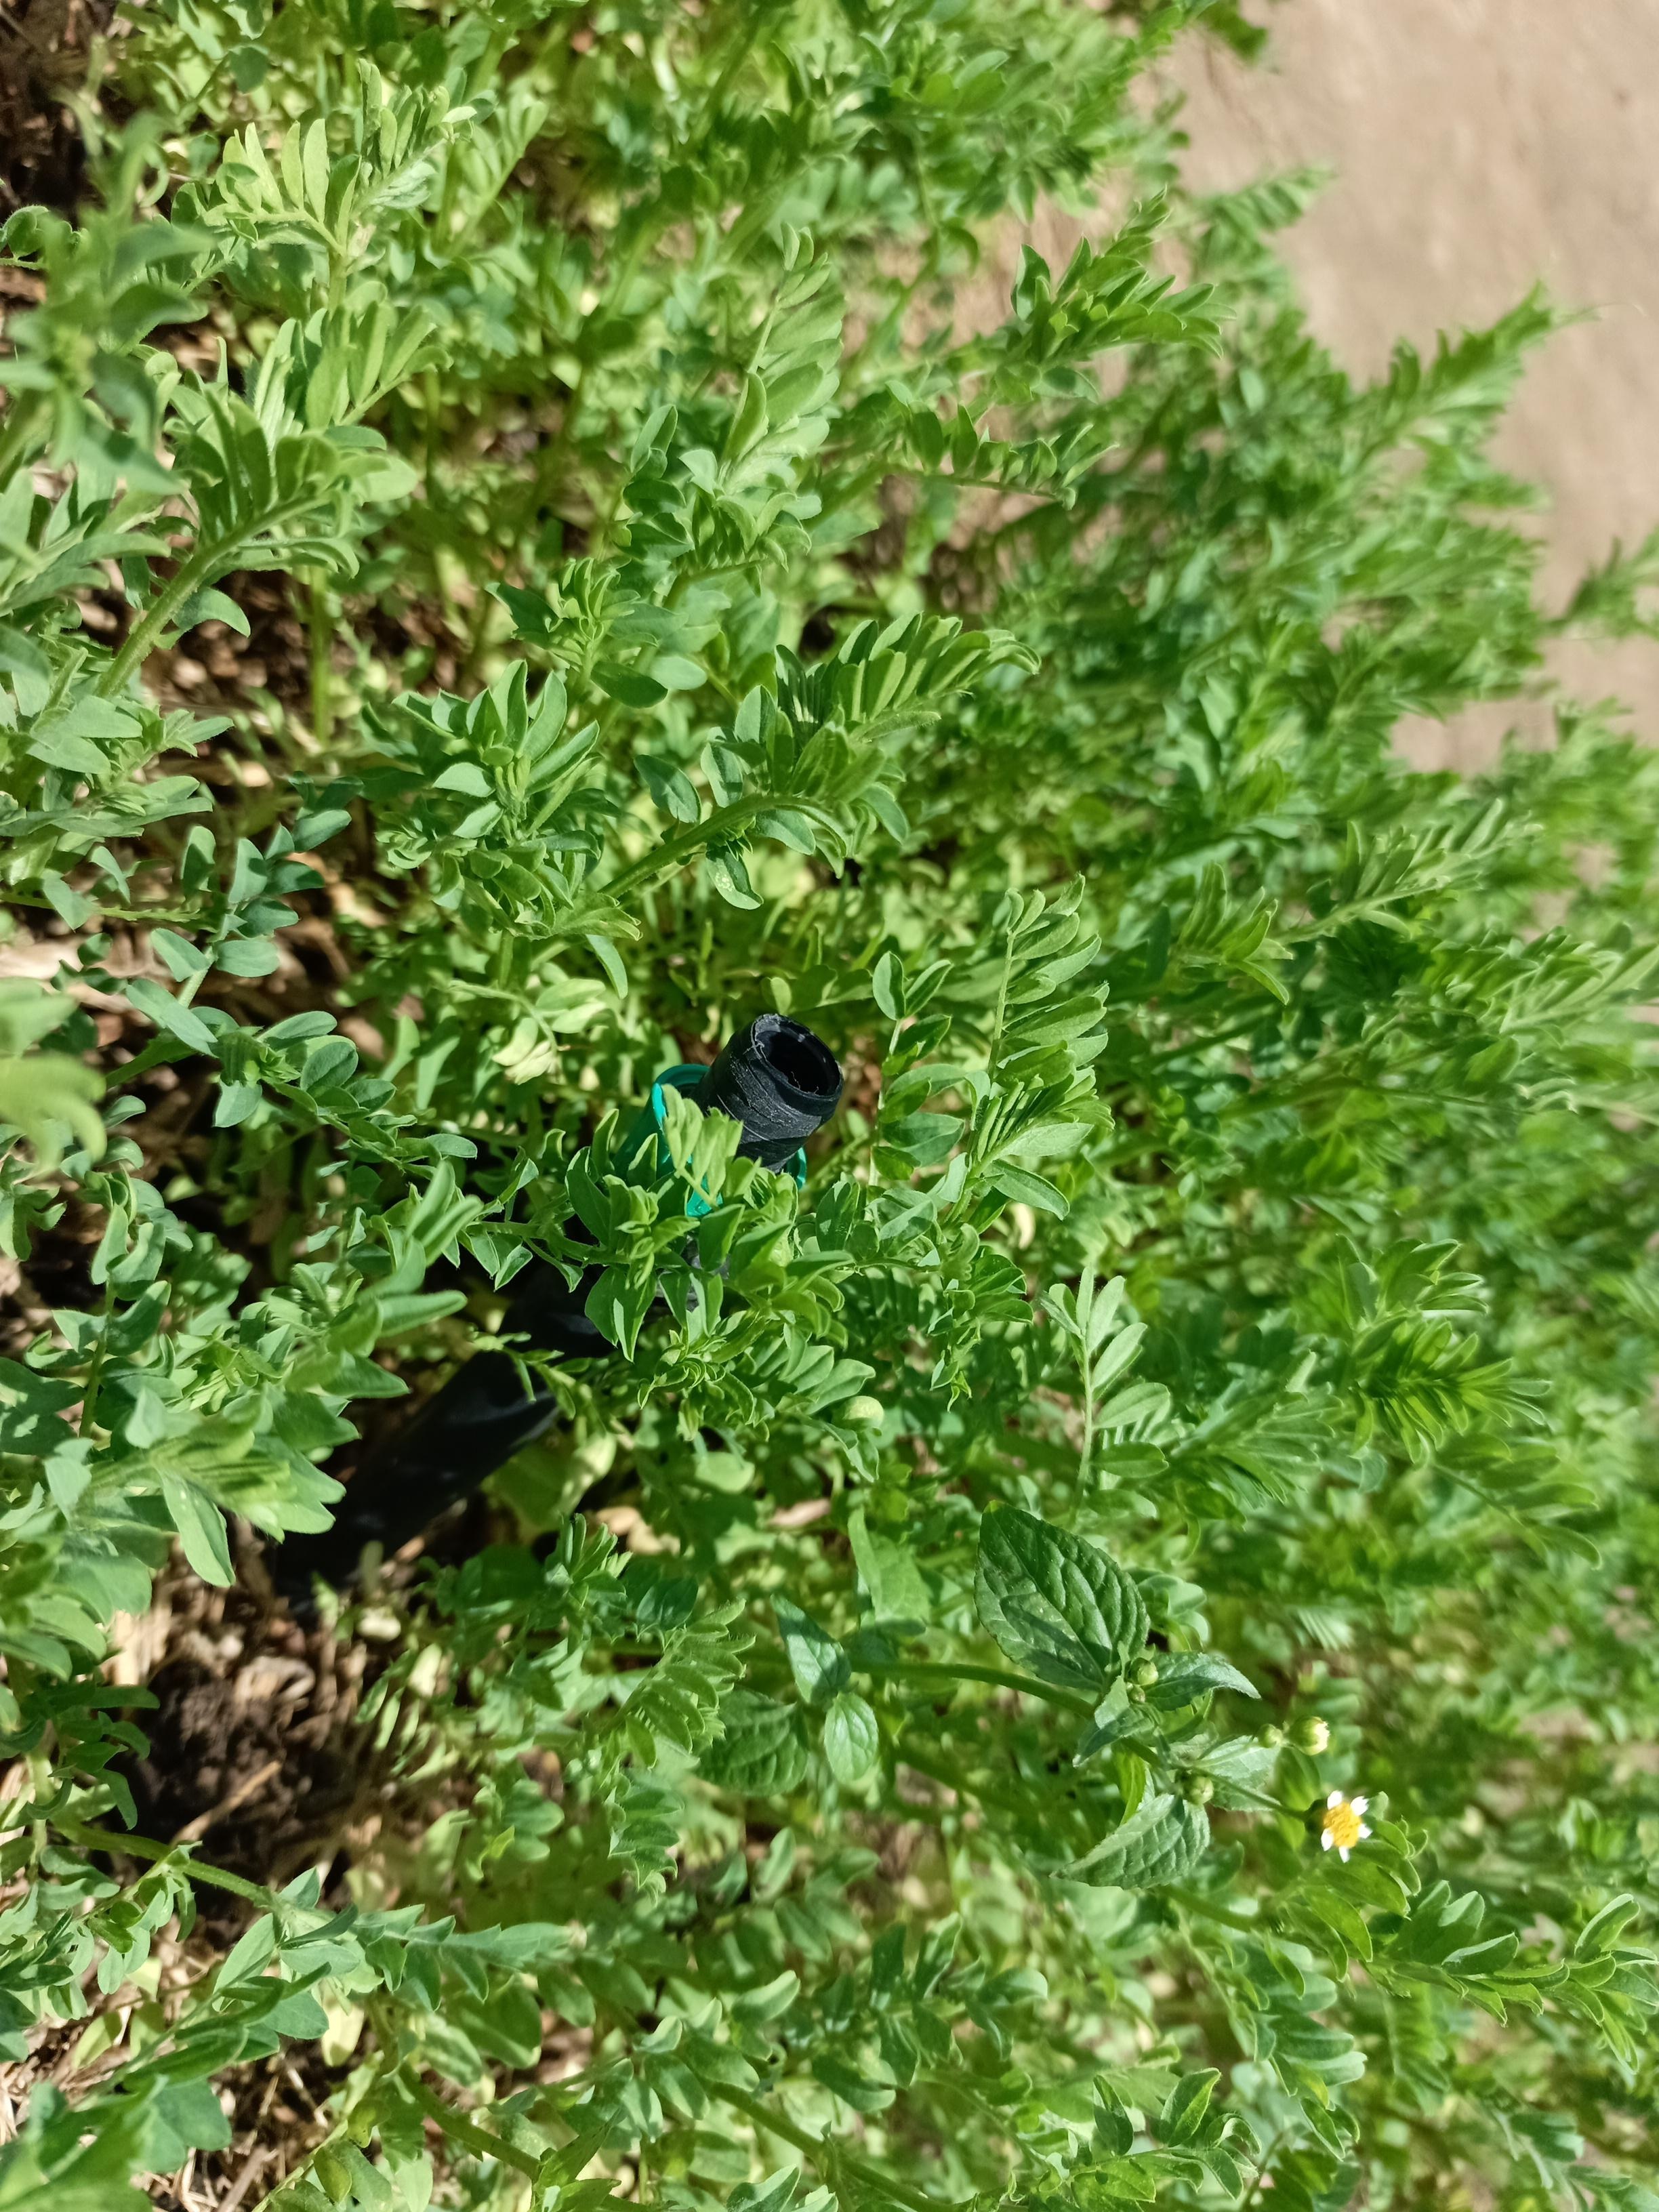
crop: lentil
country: Tanzania
